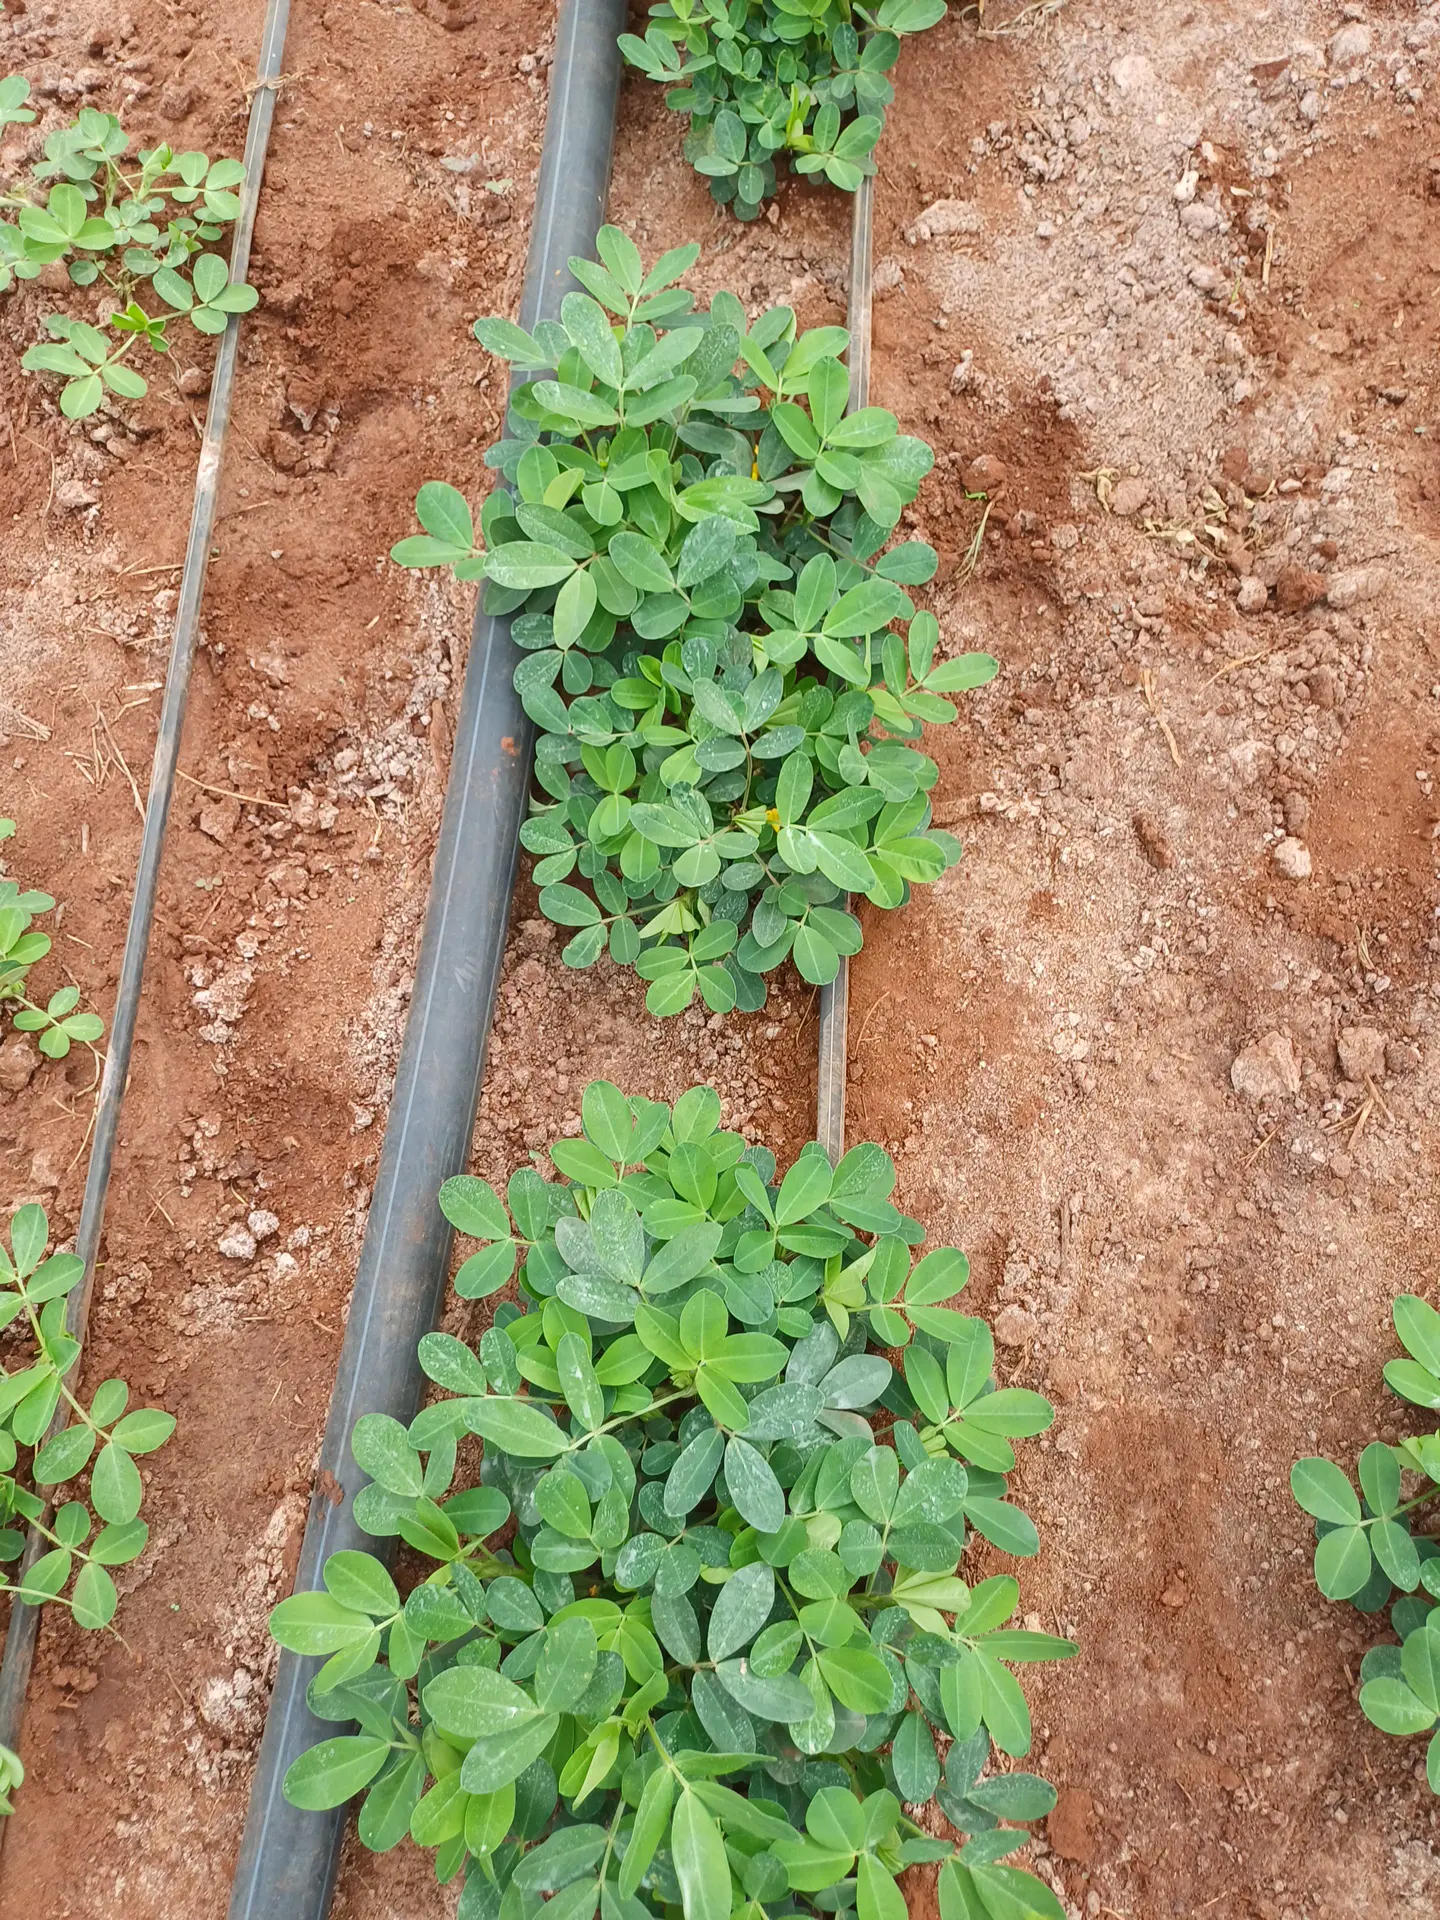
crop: groundnut
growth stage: flowering
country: Kenya
